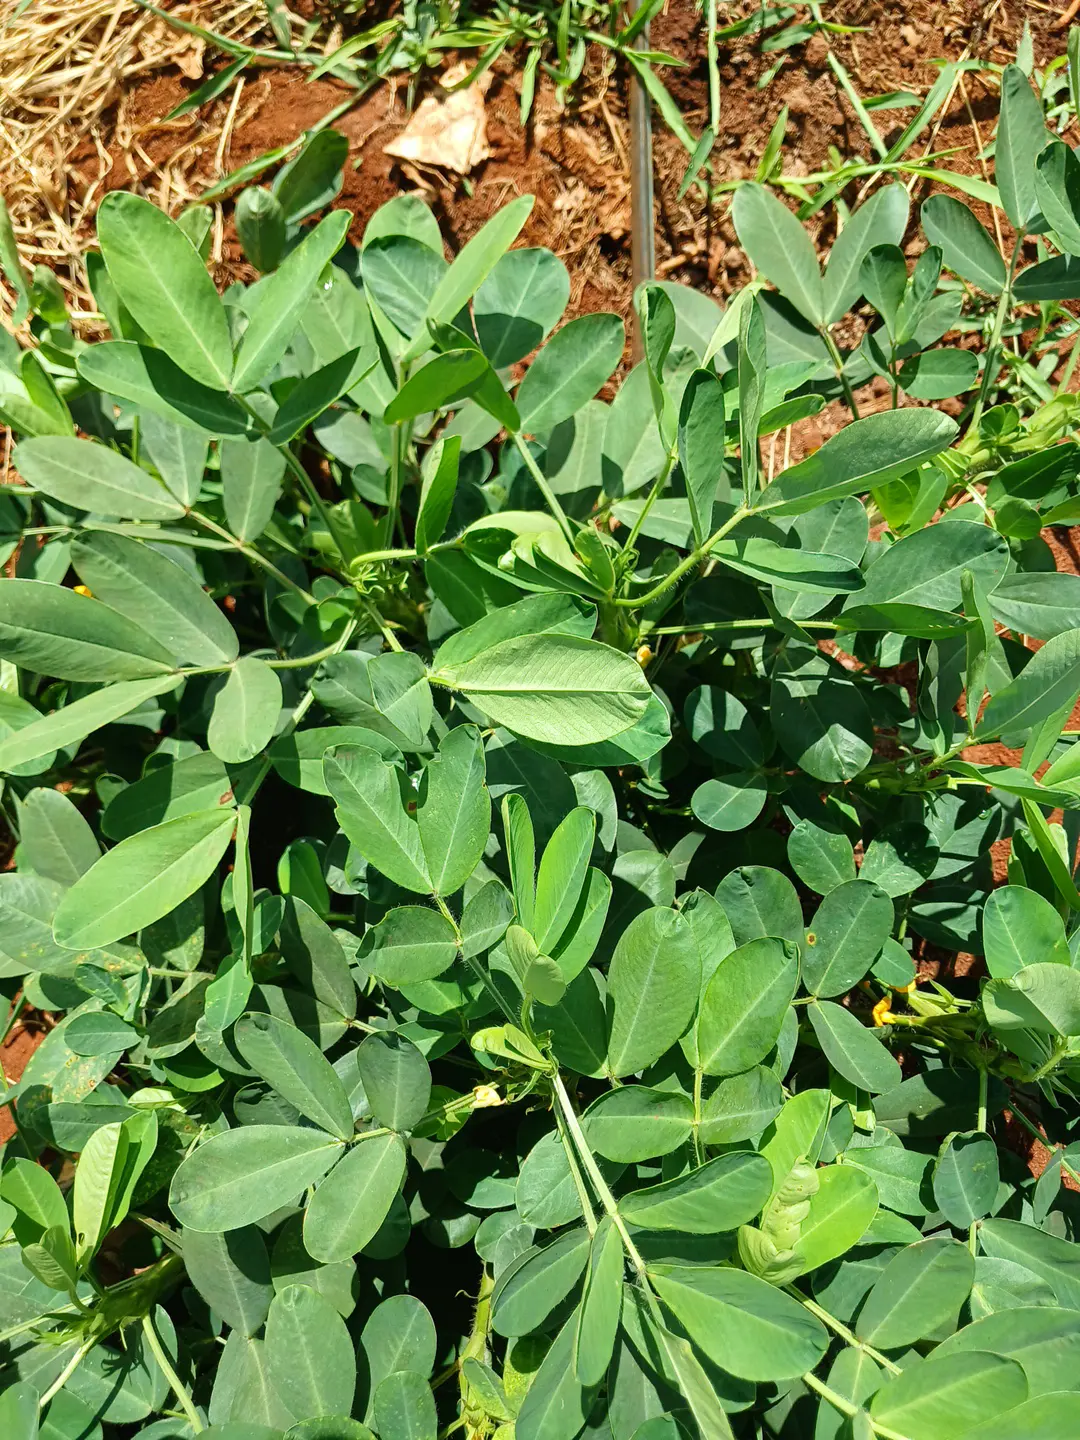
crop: groundnut
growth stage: flowering
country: Kenya
